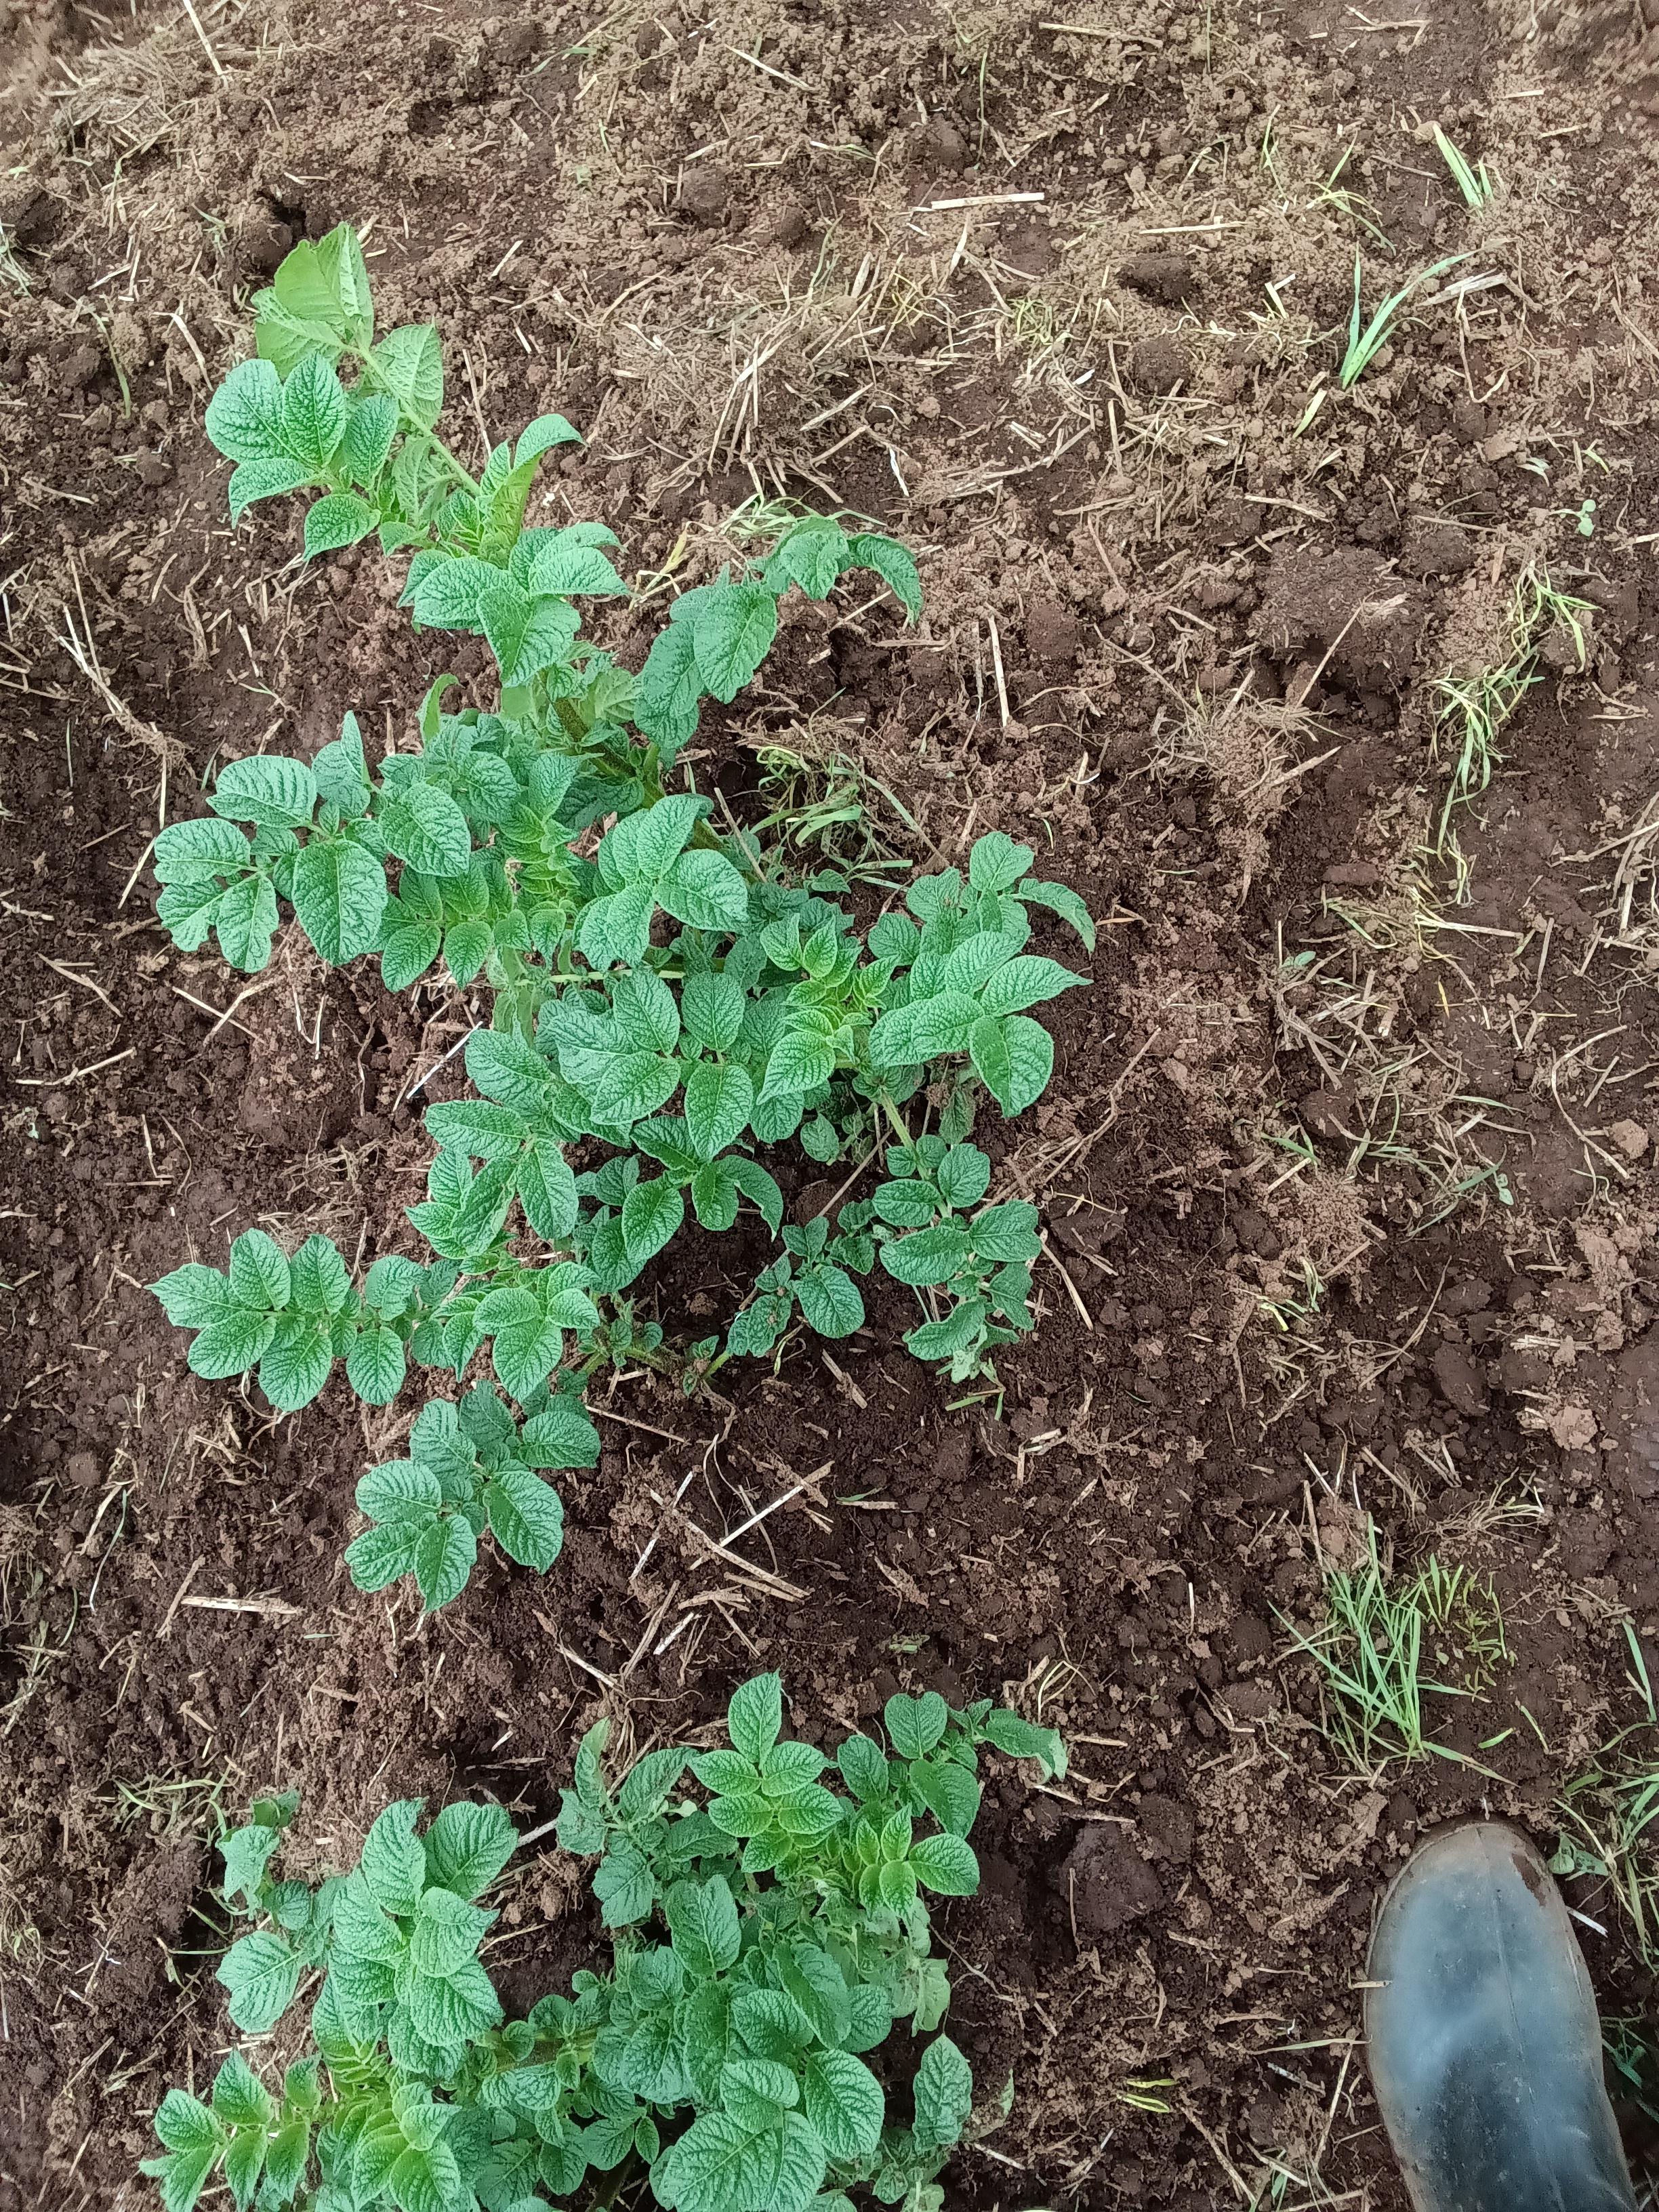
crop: potato
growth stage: vegetative
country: Kenya
